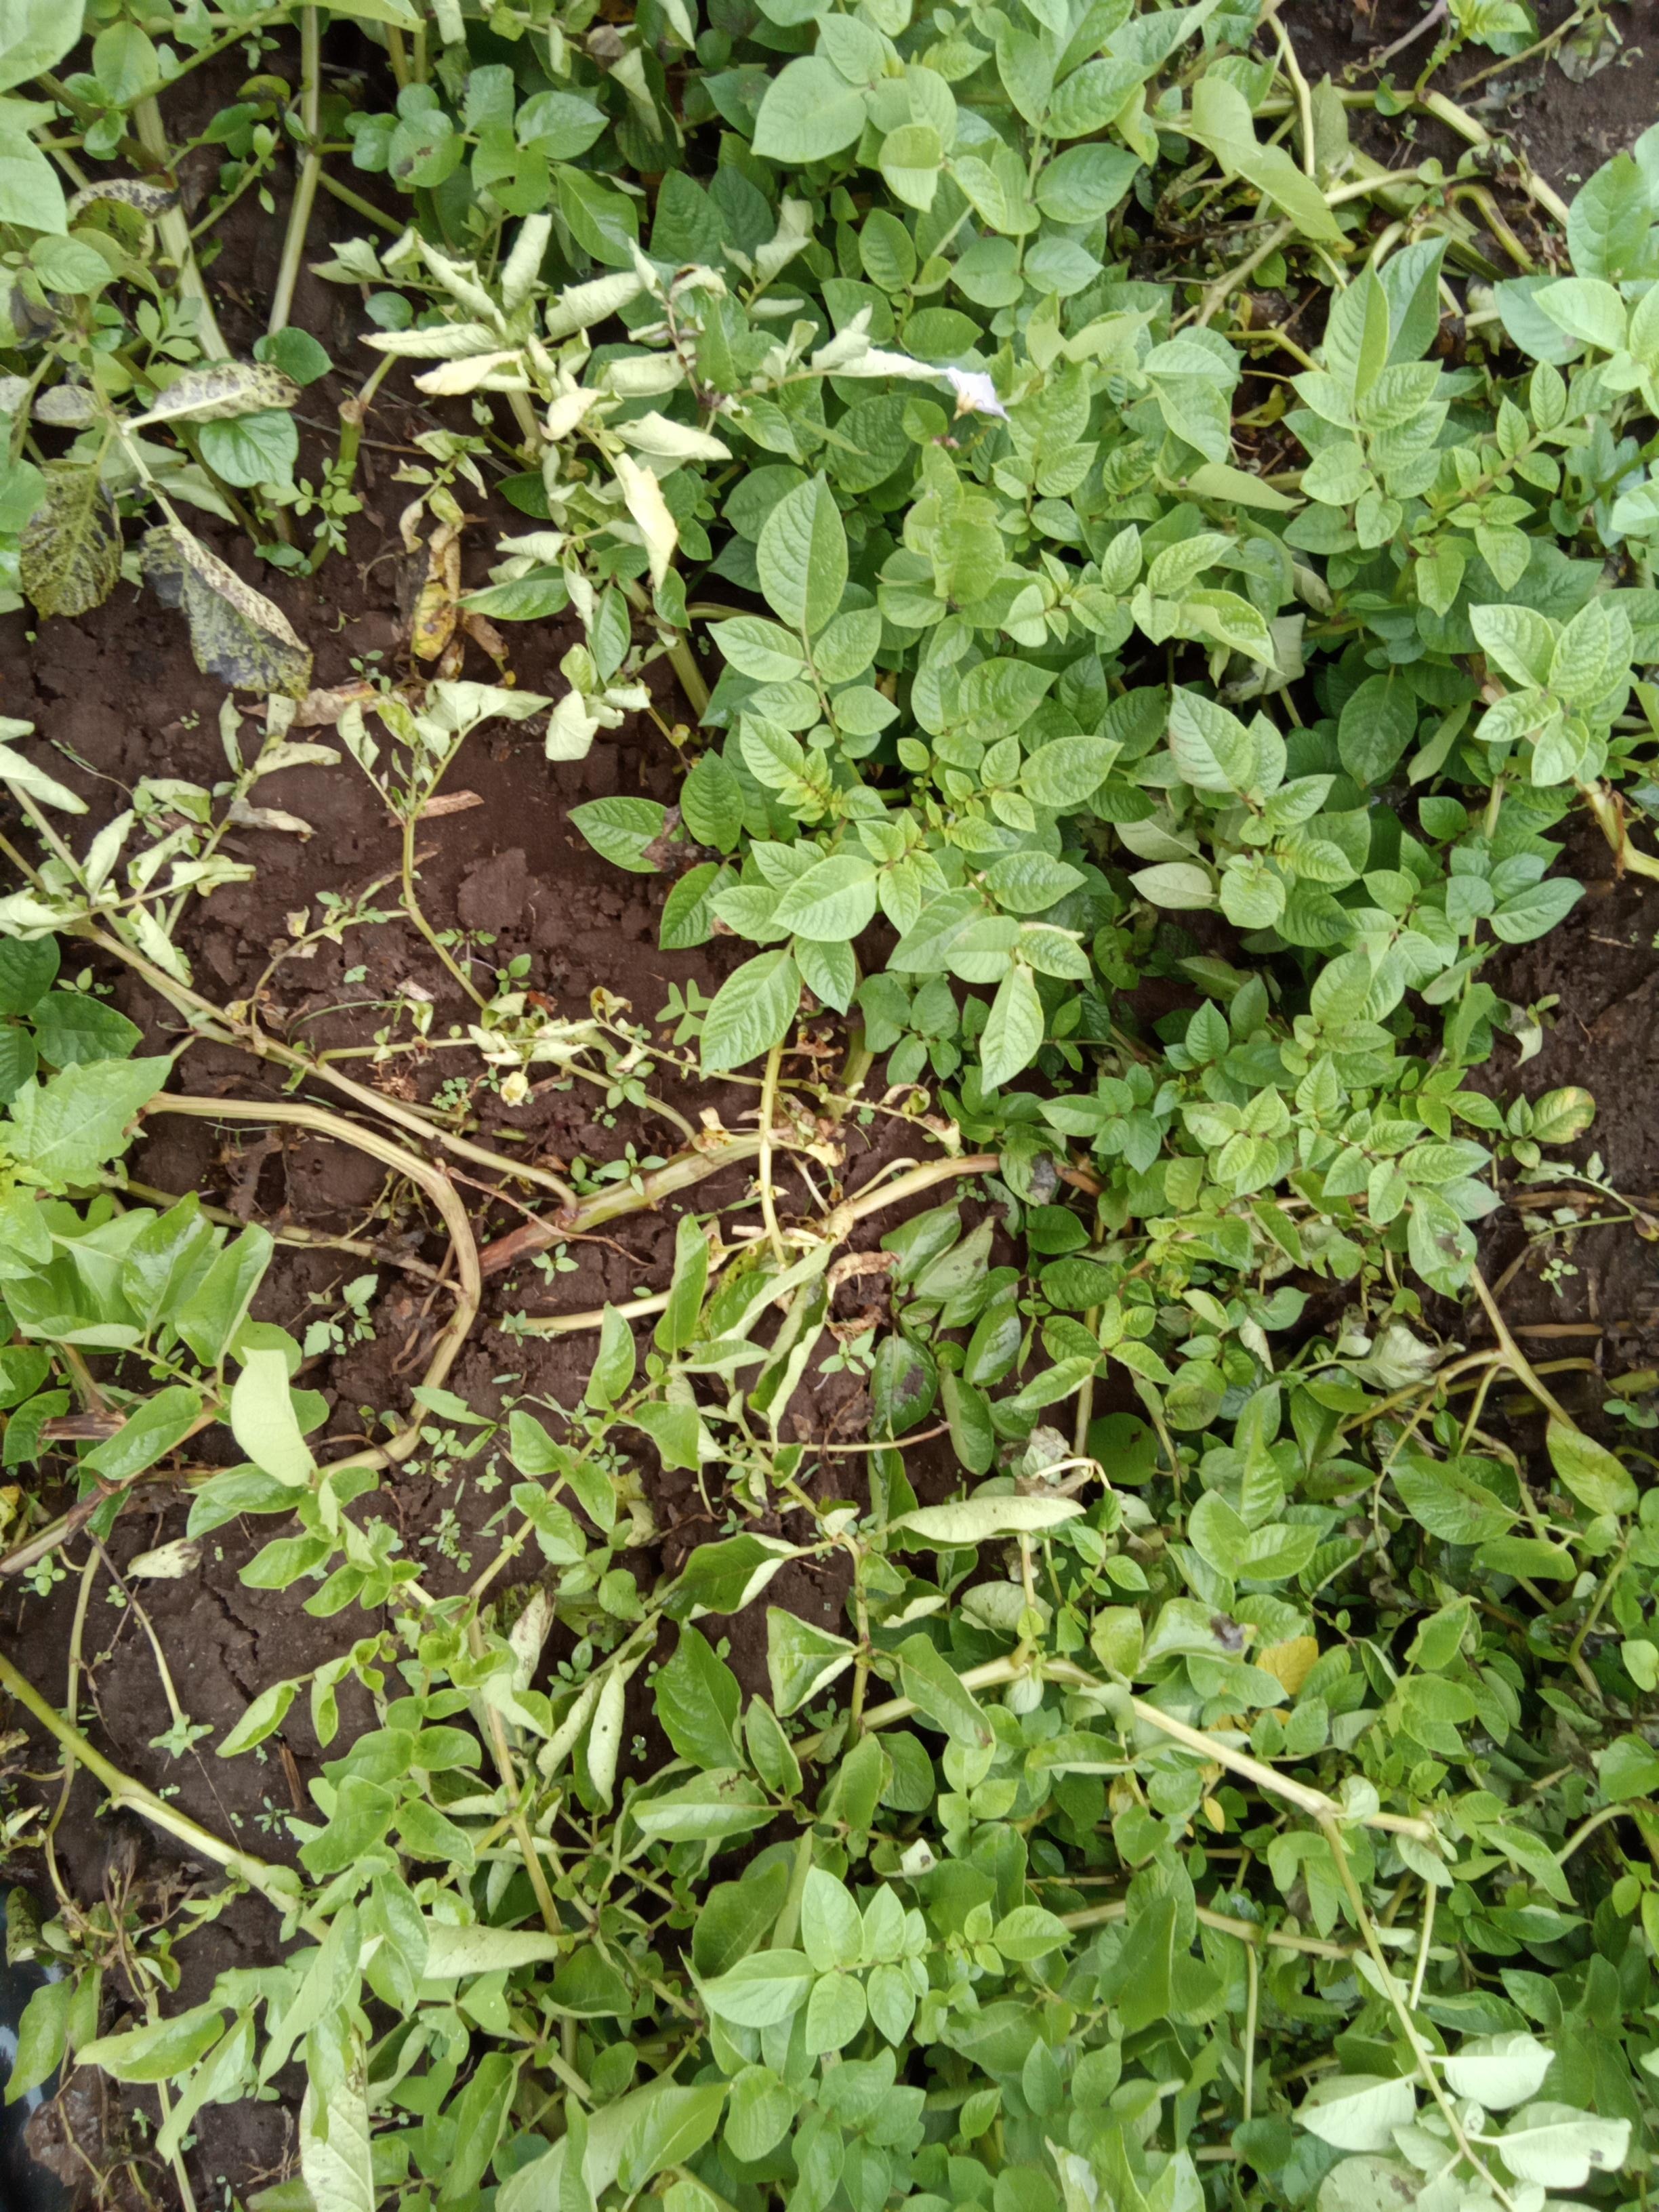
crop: potato
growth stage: vegetative
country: Kenya
